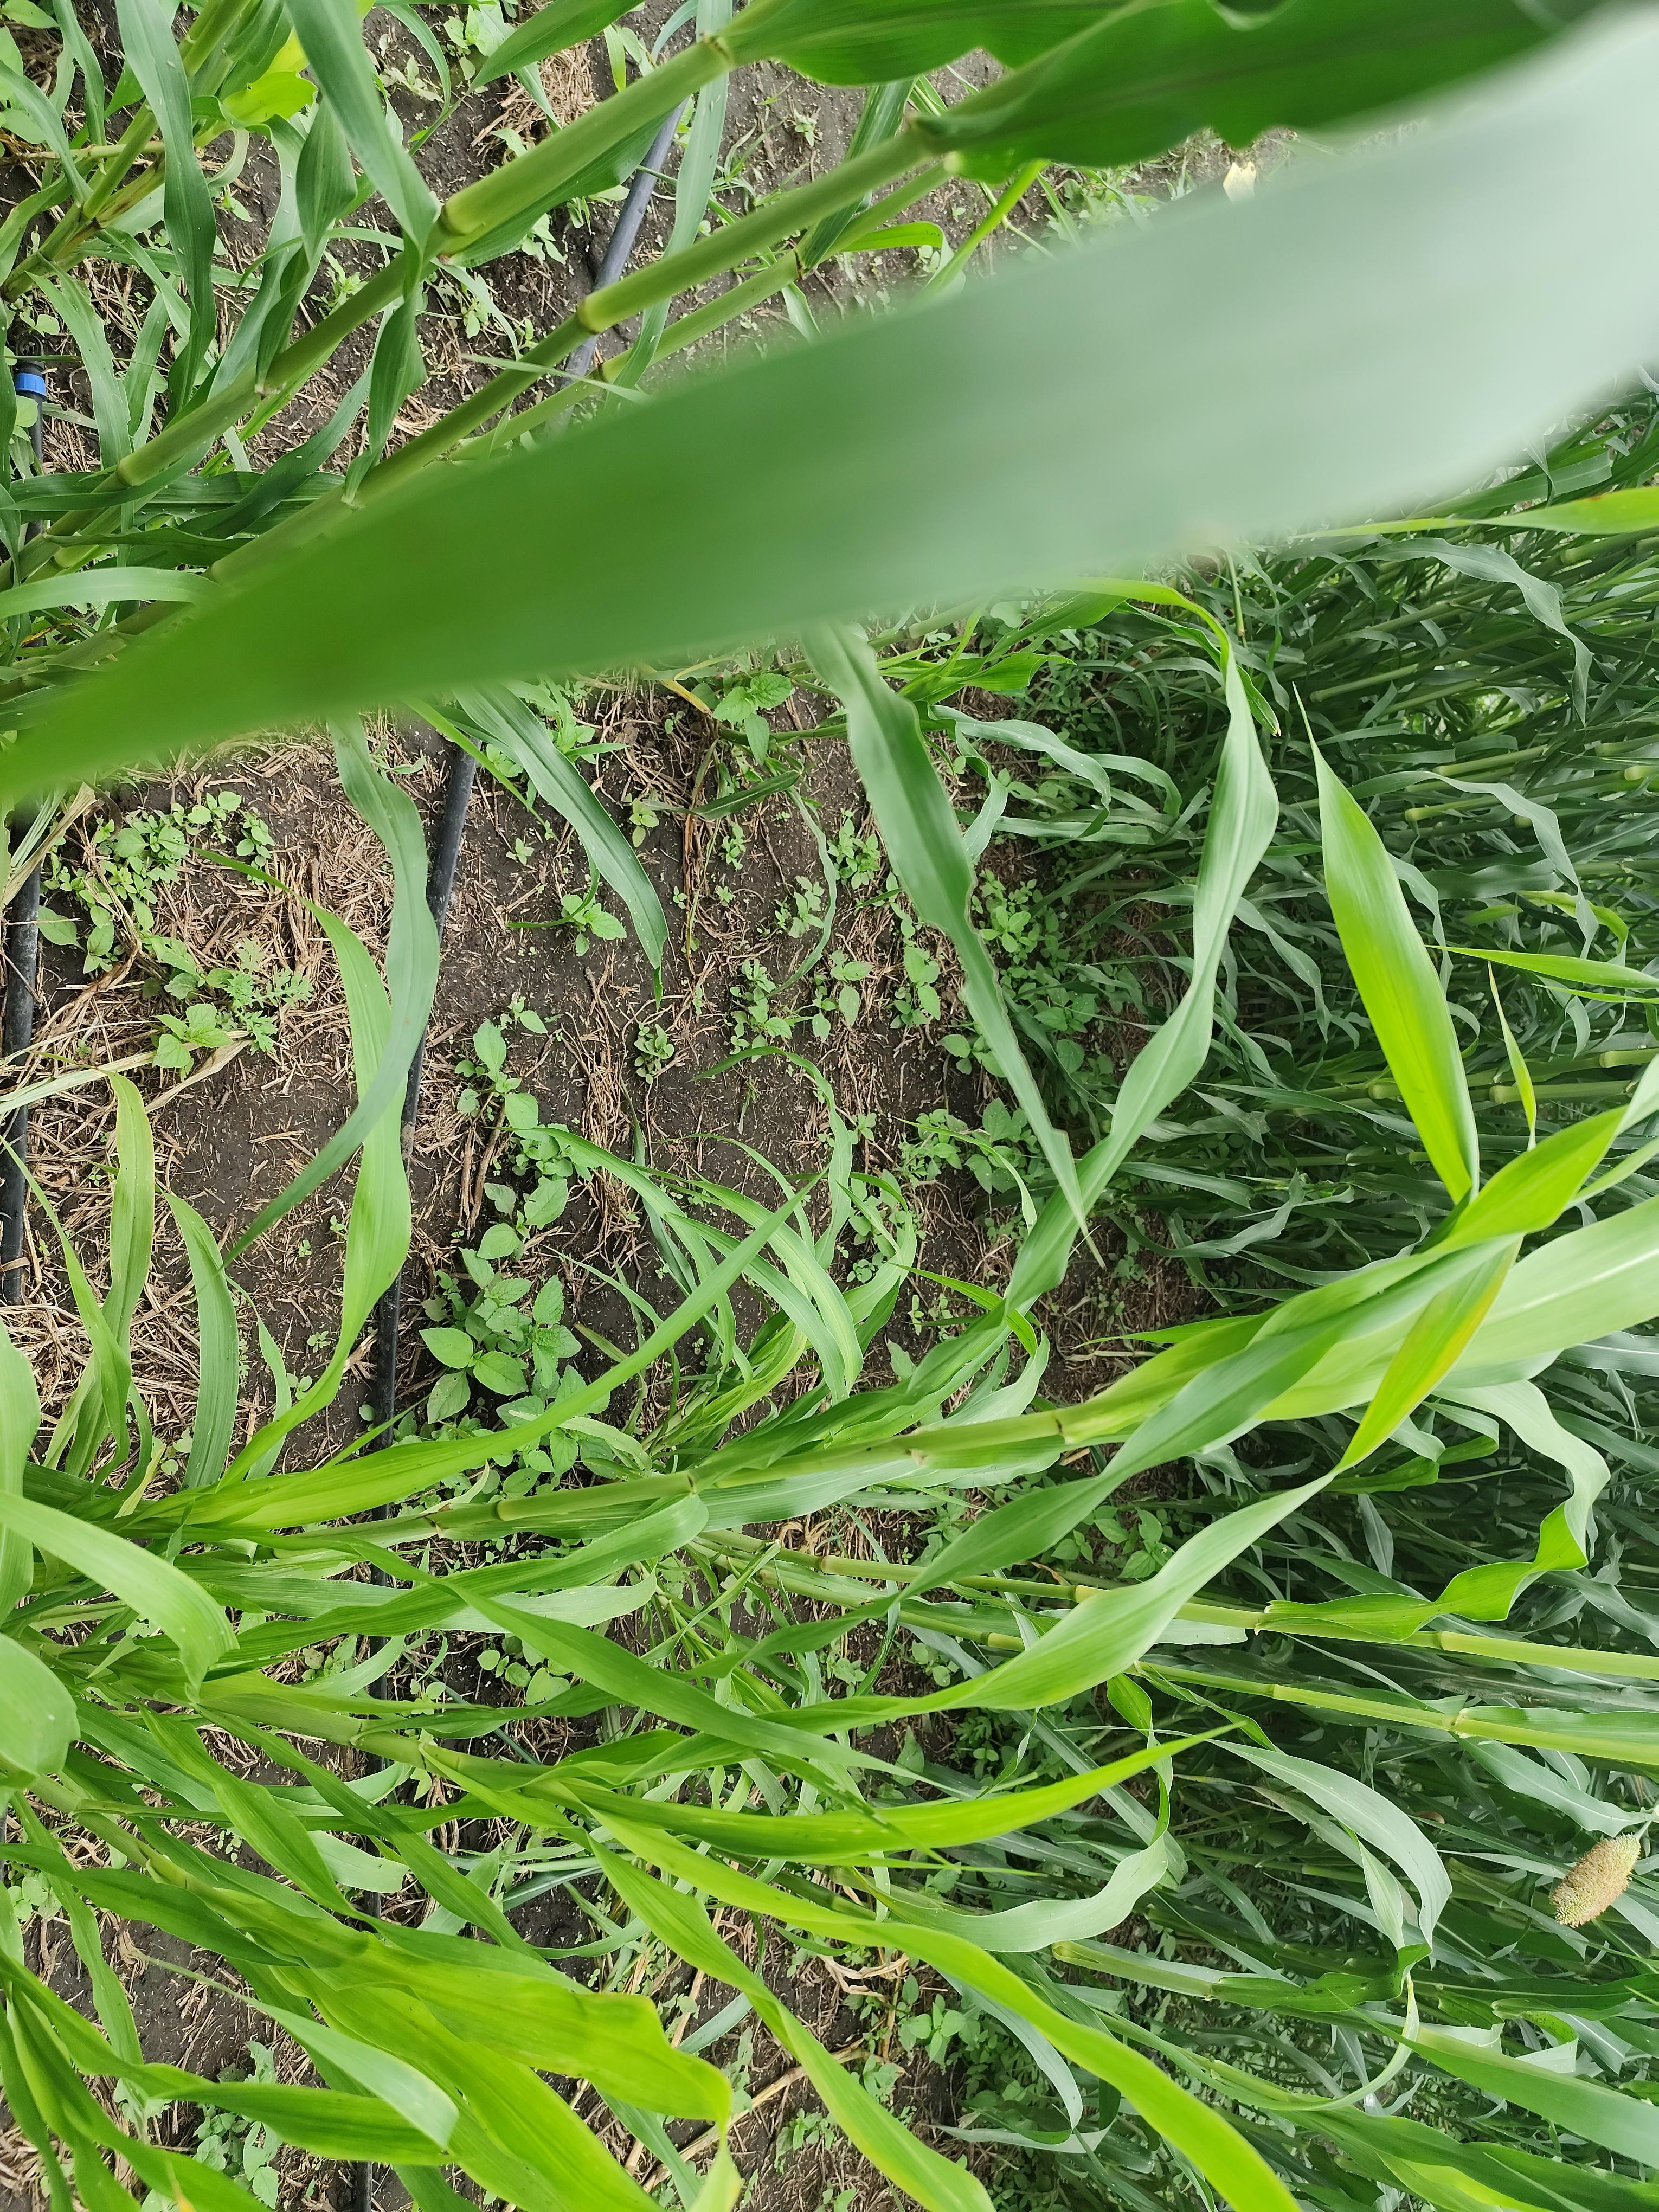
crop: pearl millet
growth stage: heading tuber
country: Tanzania
